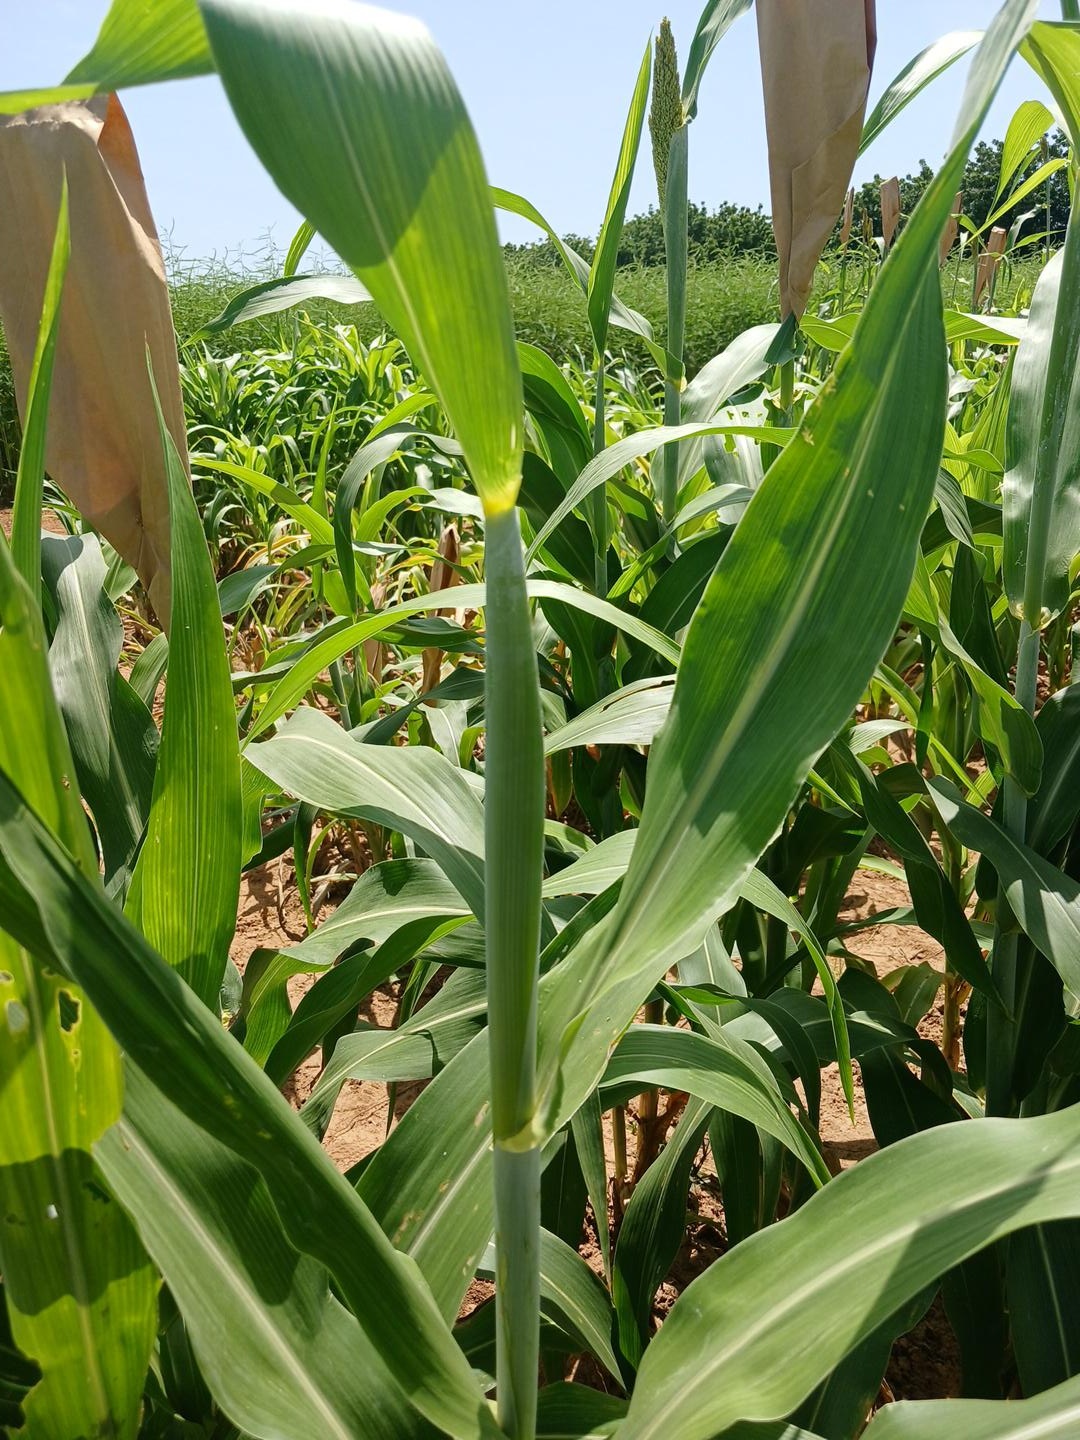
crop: sorghum
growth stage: heading tuber
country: Senegal
